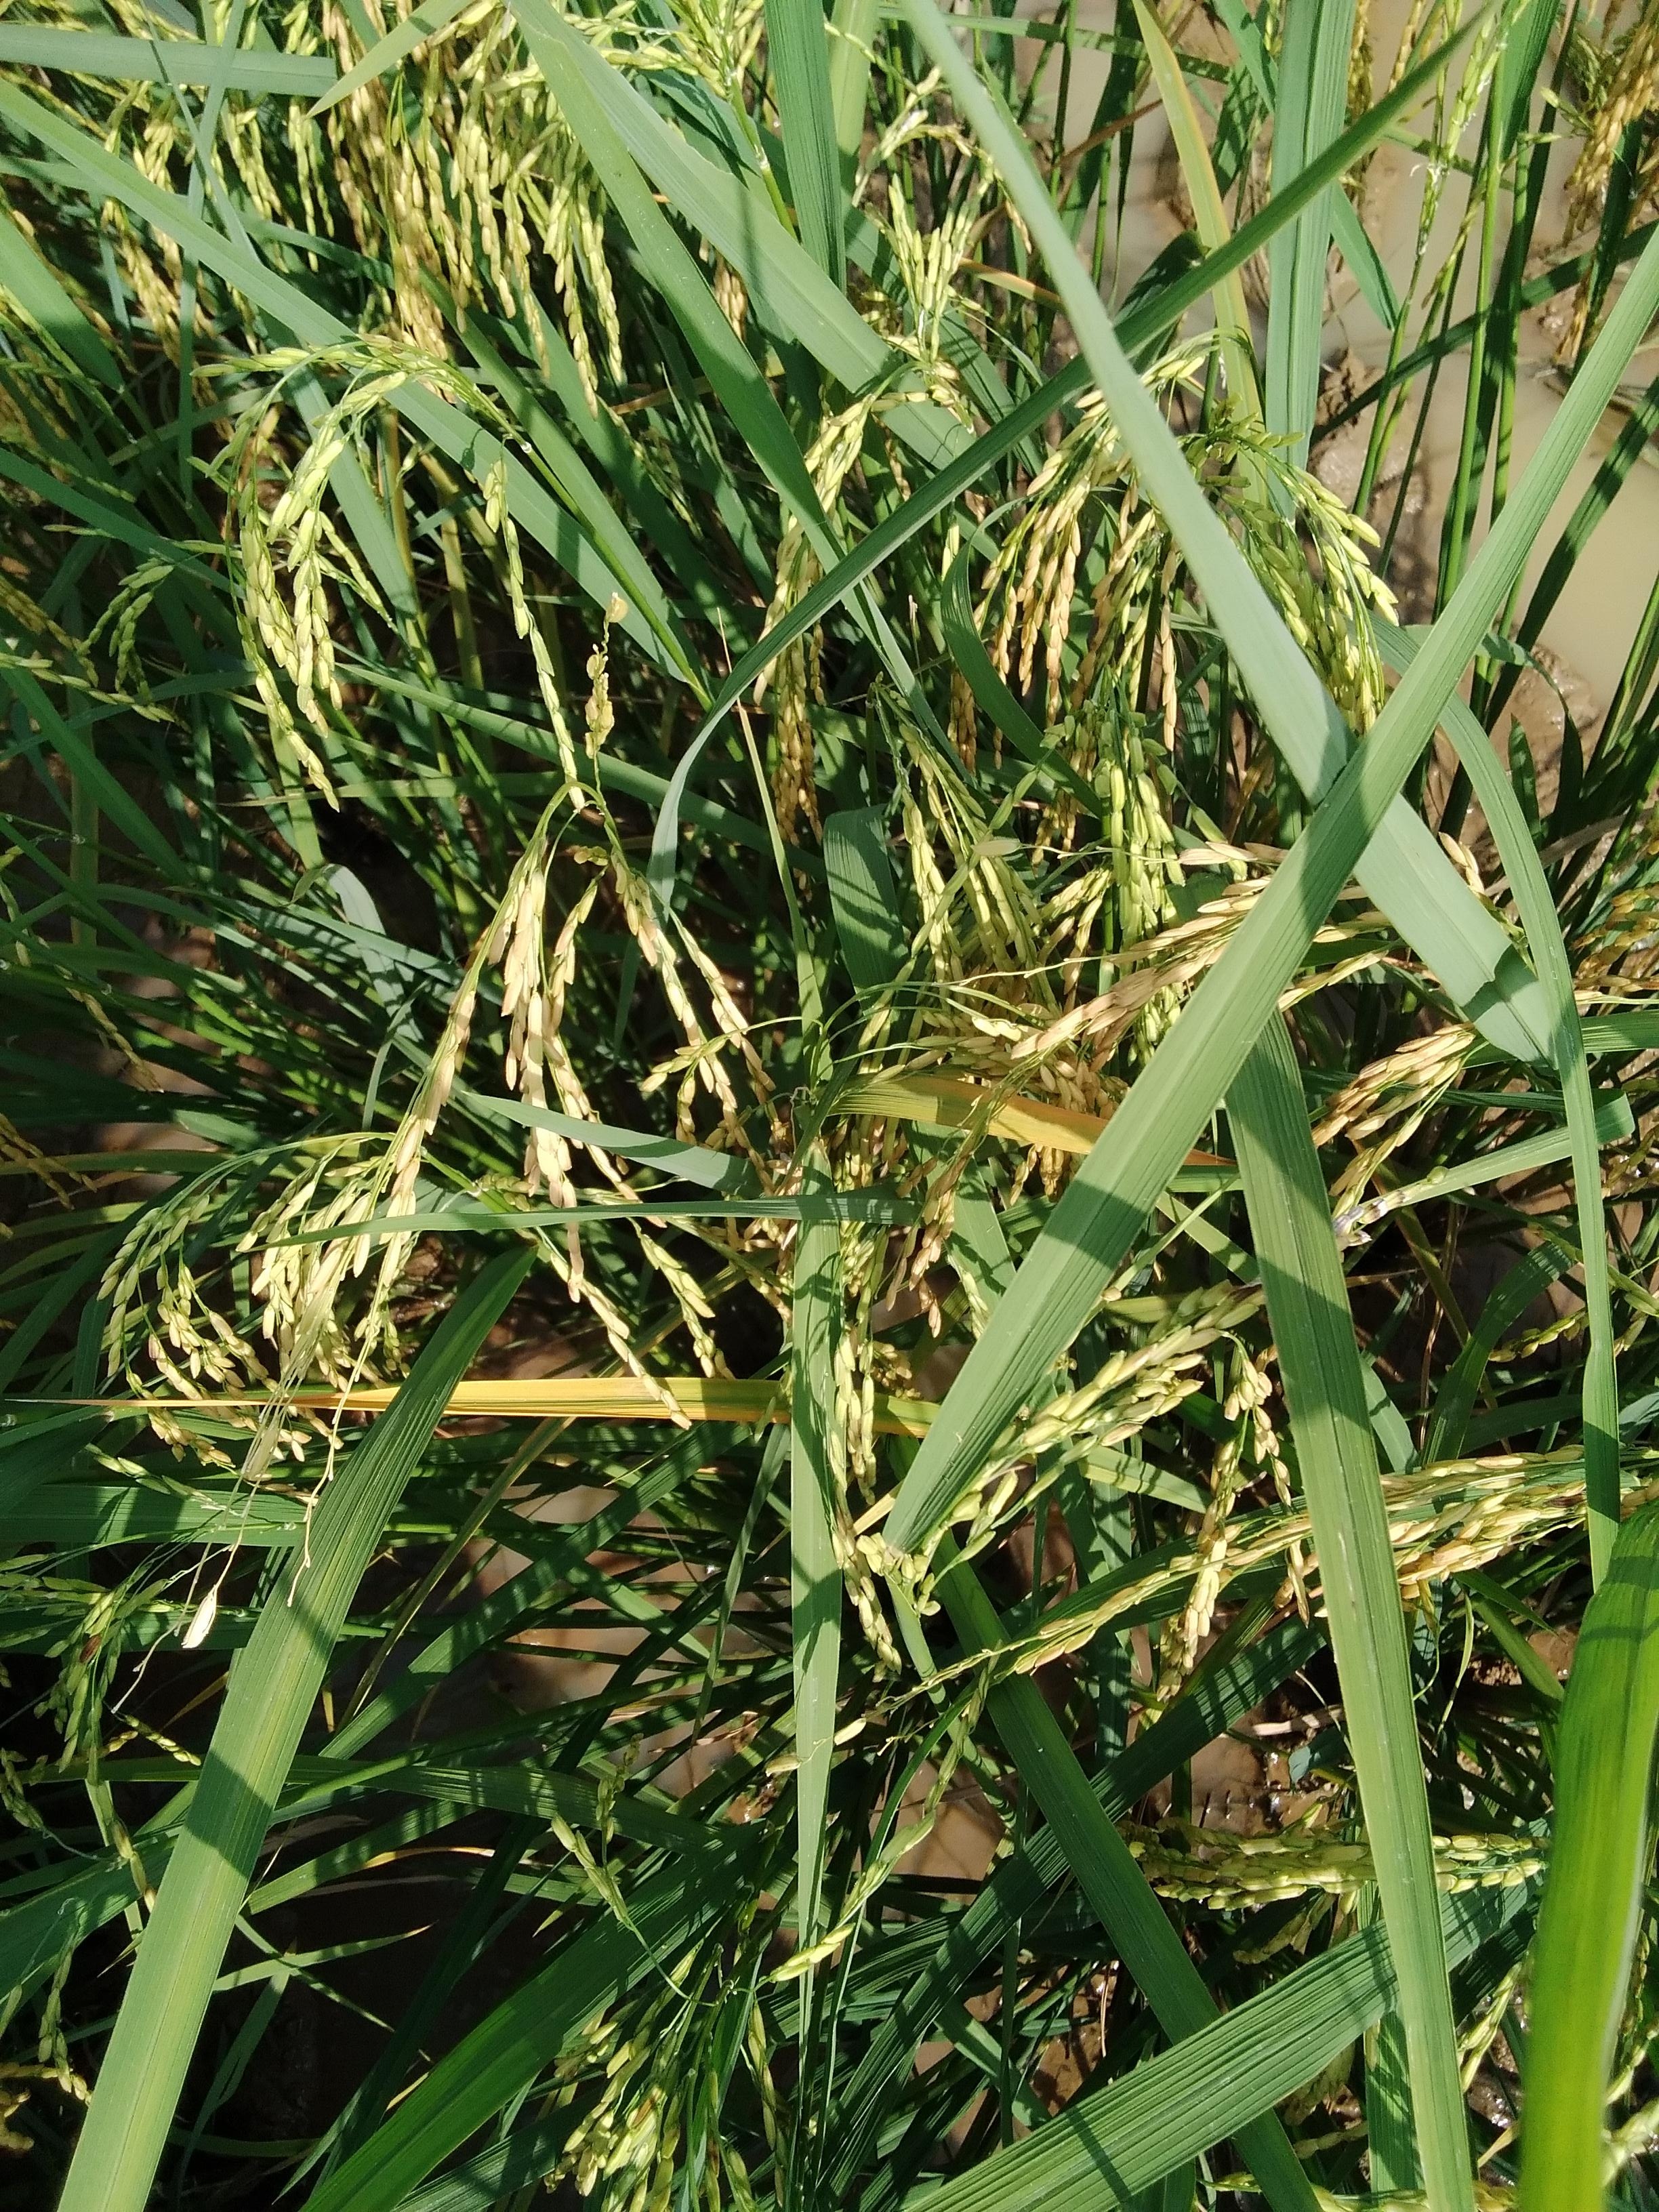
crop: rice
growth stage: ripening
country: Nigeria
